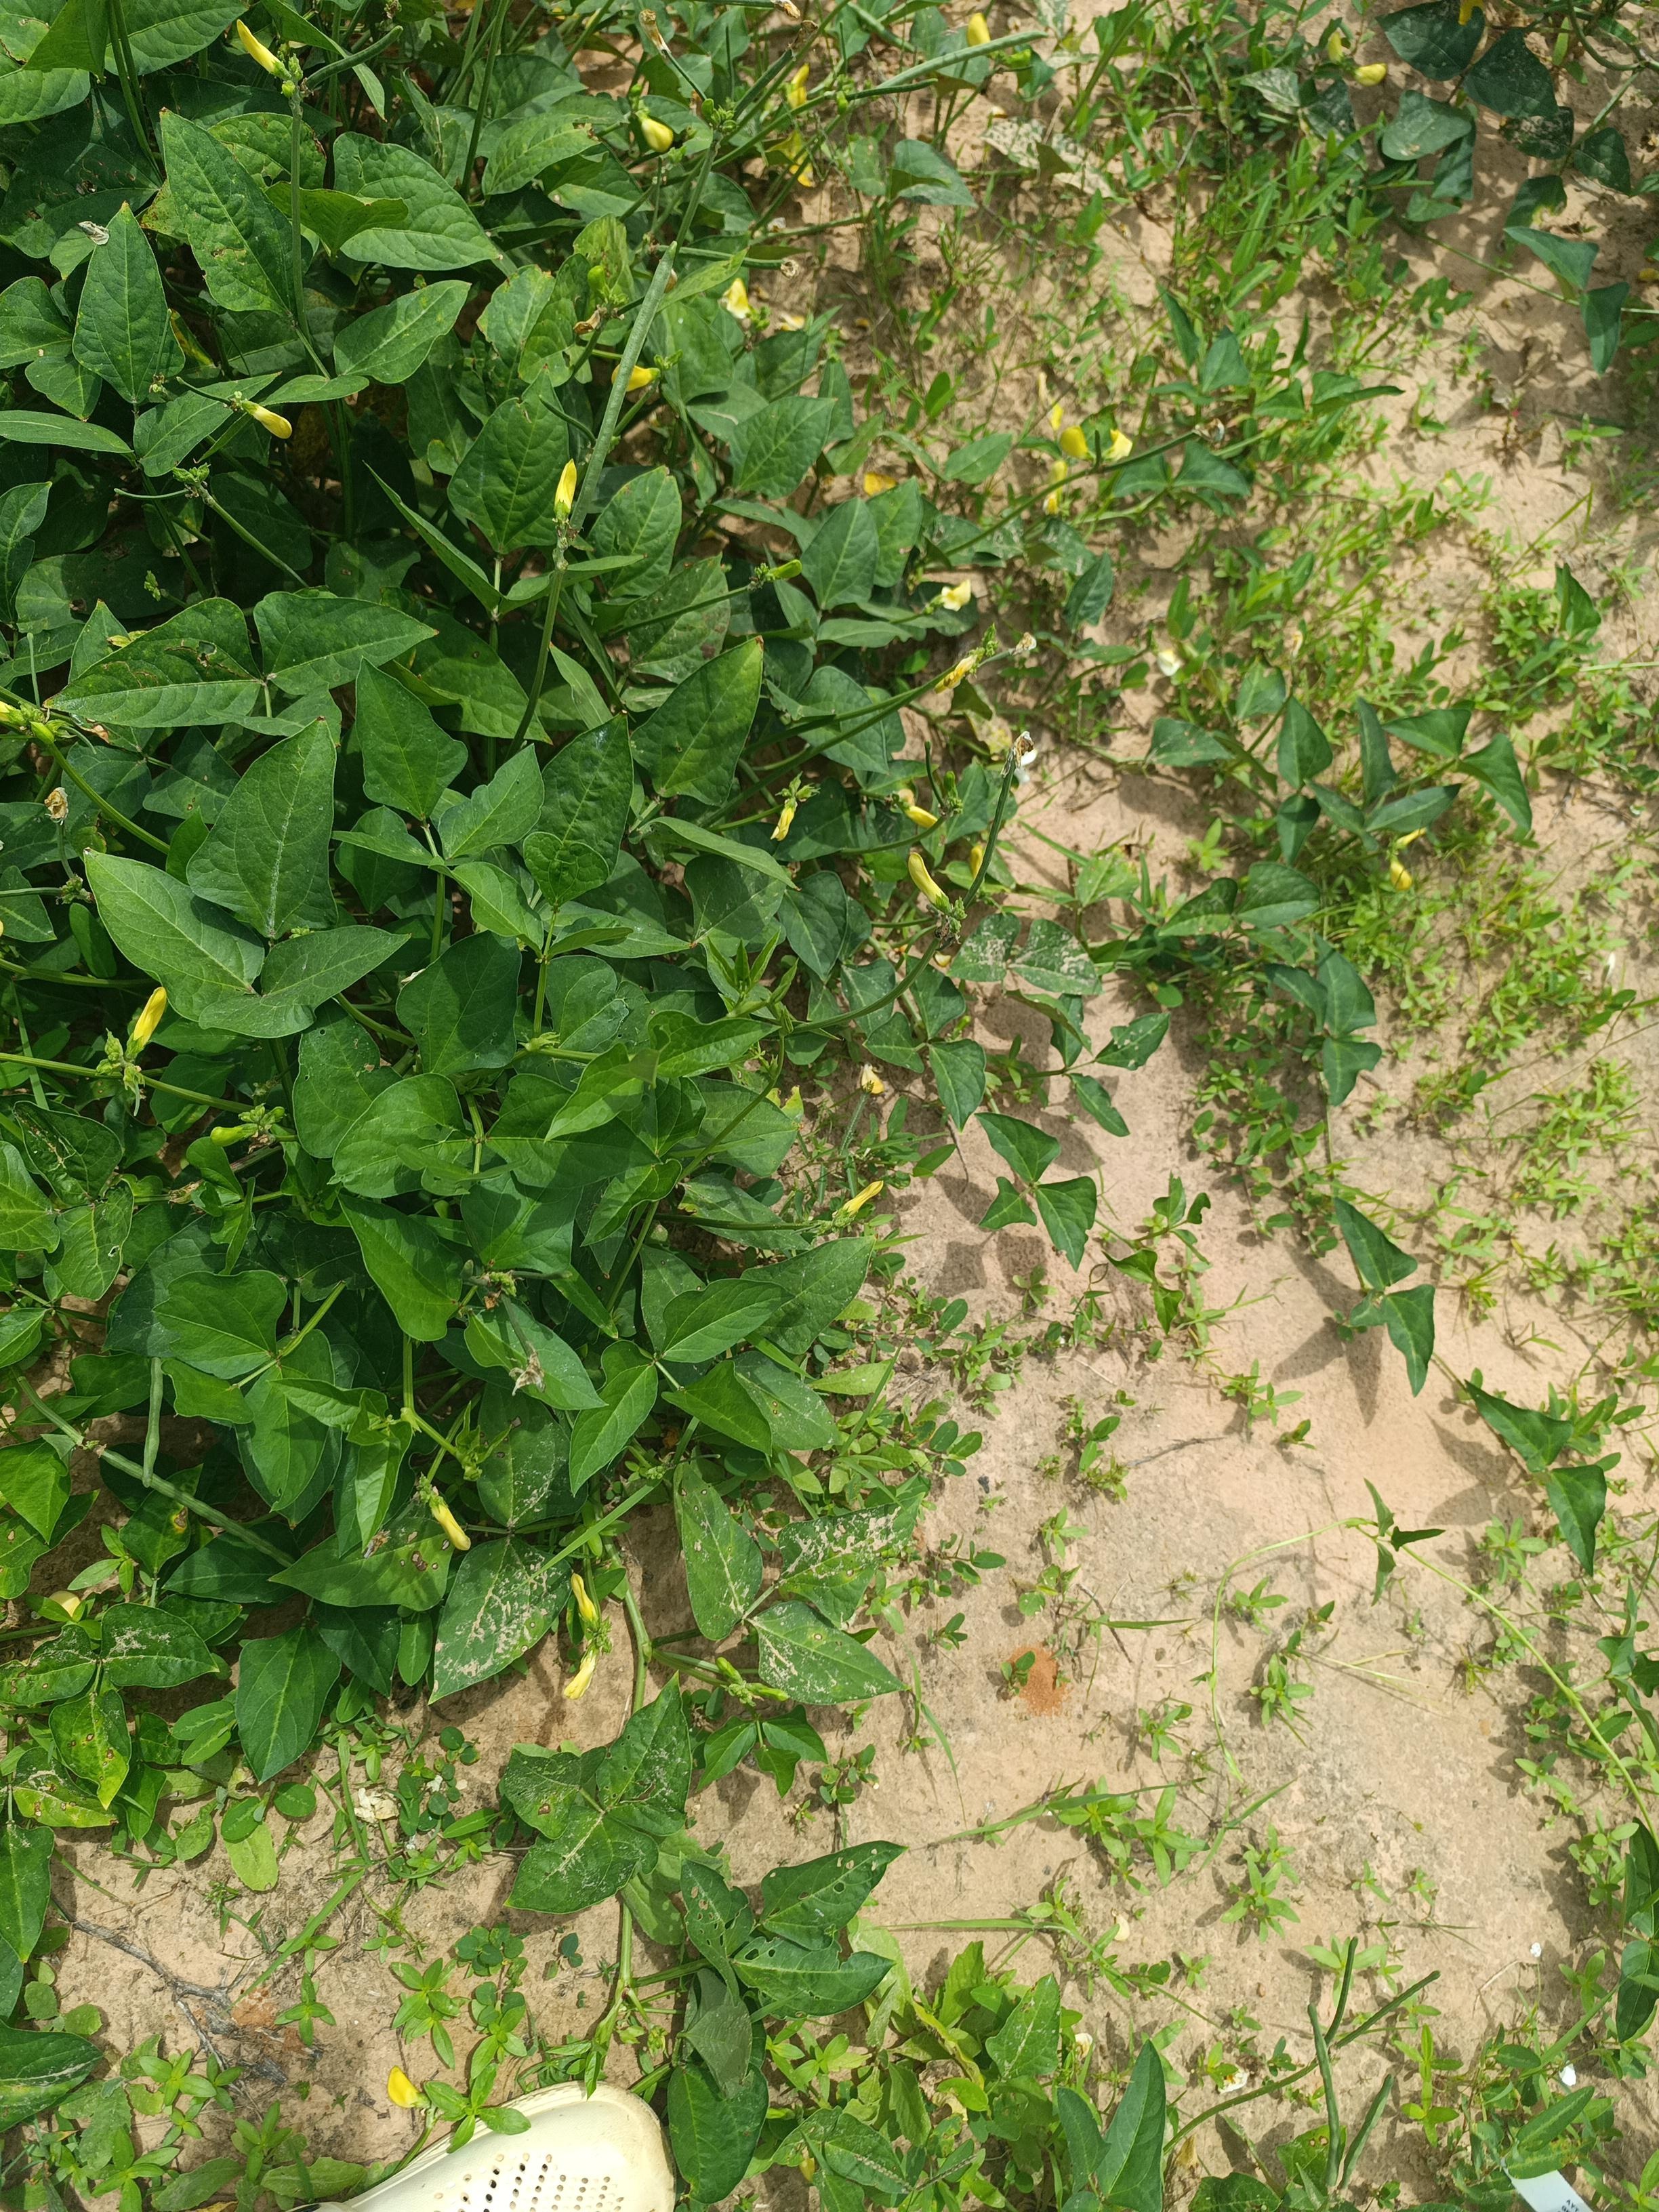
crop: cowpea
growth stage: maturity
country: Nigeria
